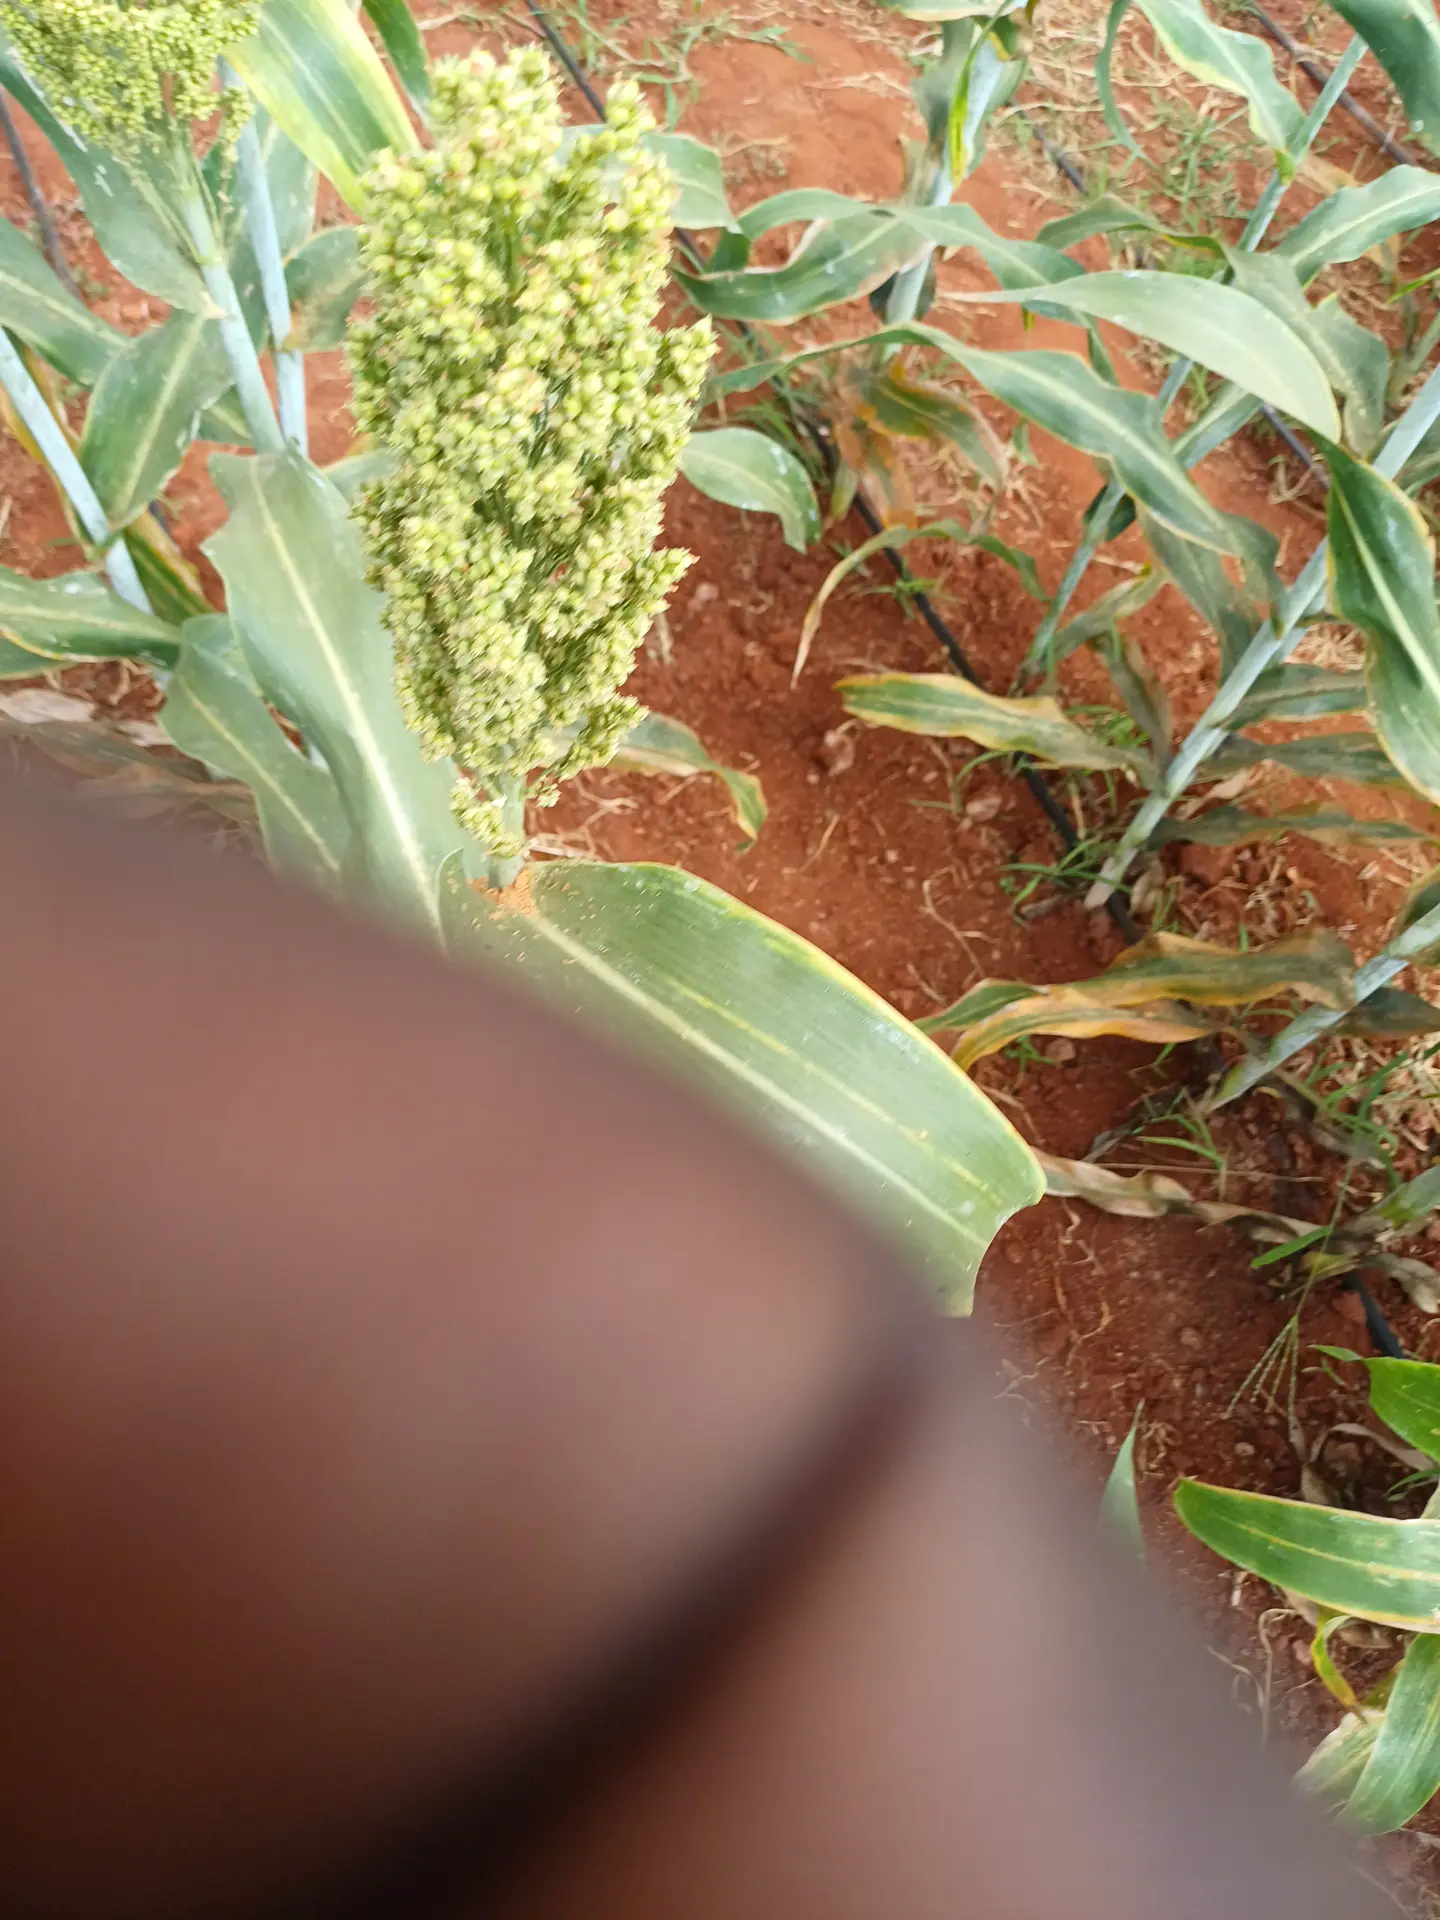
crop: sorghum
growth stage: filling grain
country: Kenya
